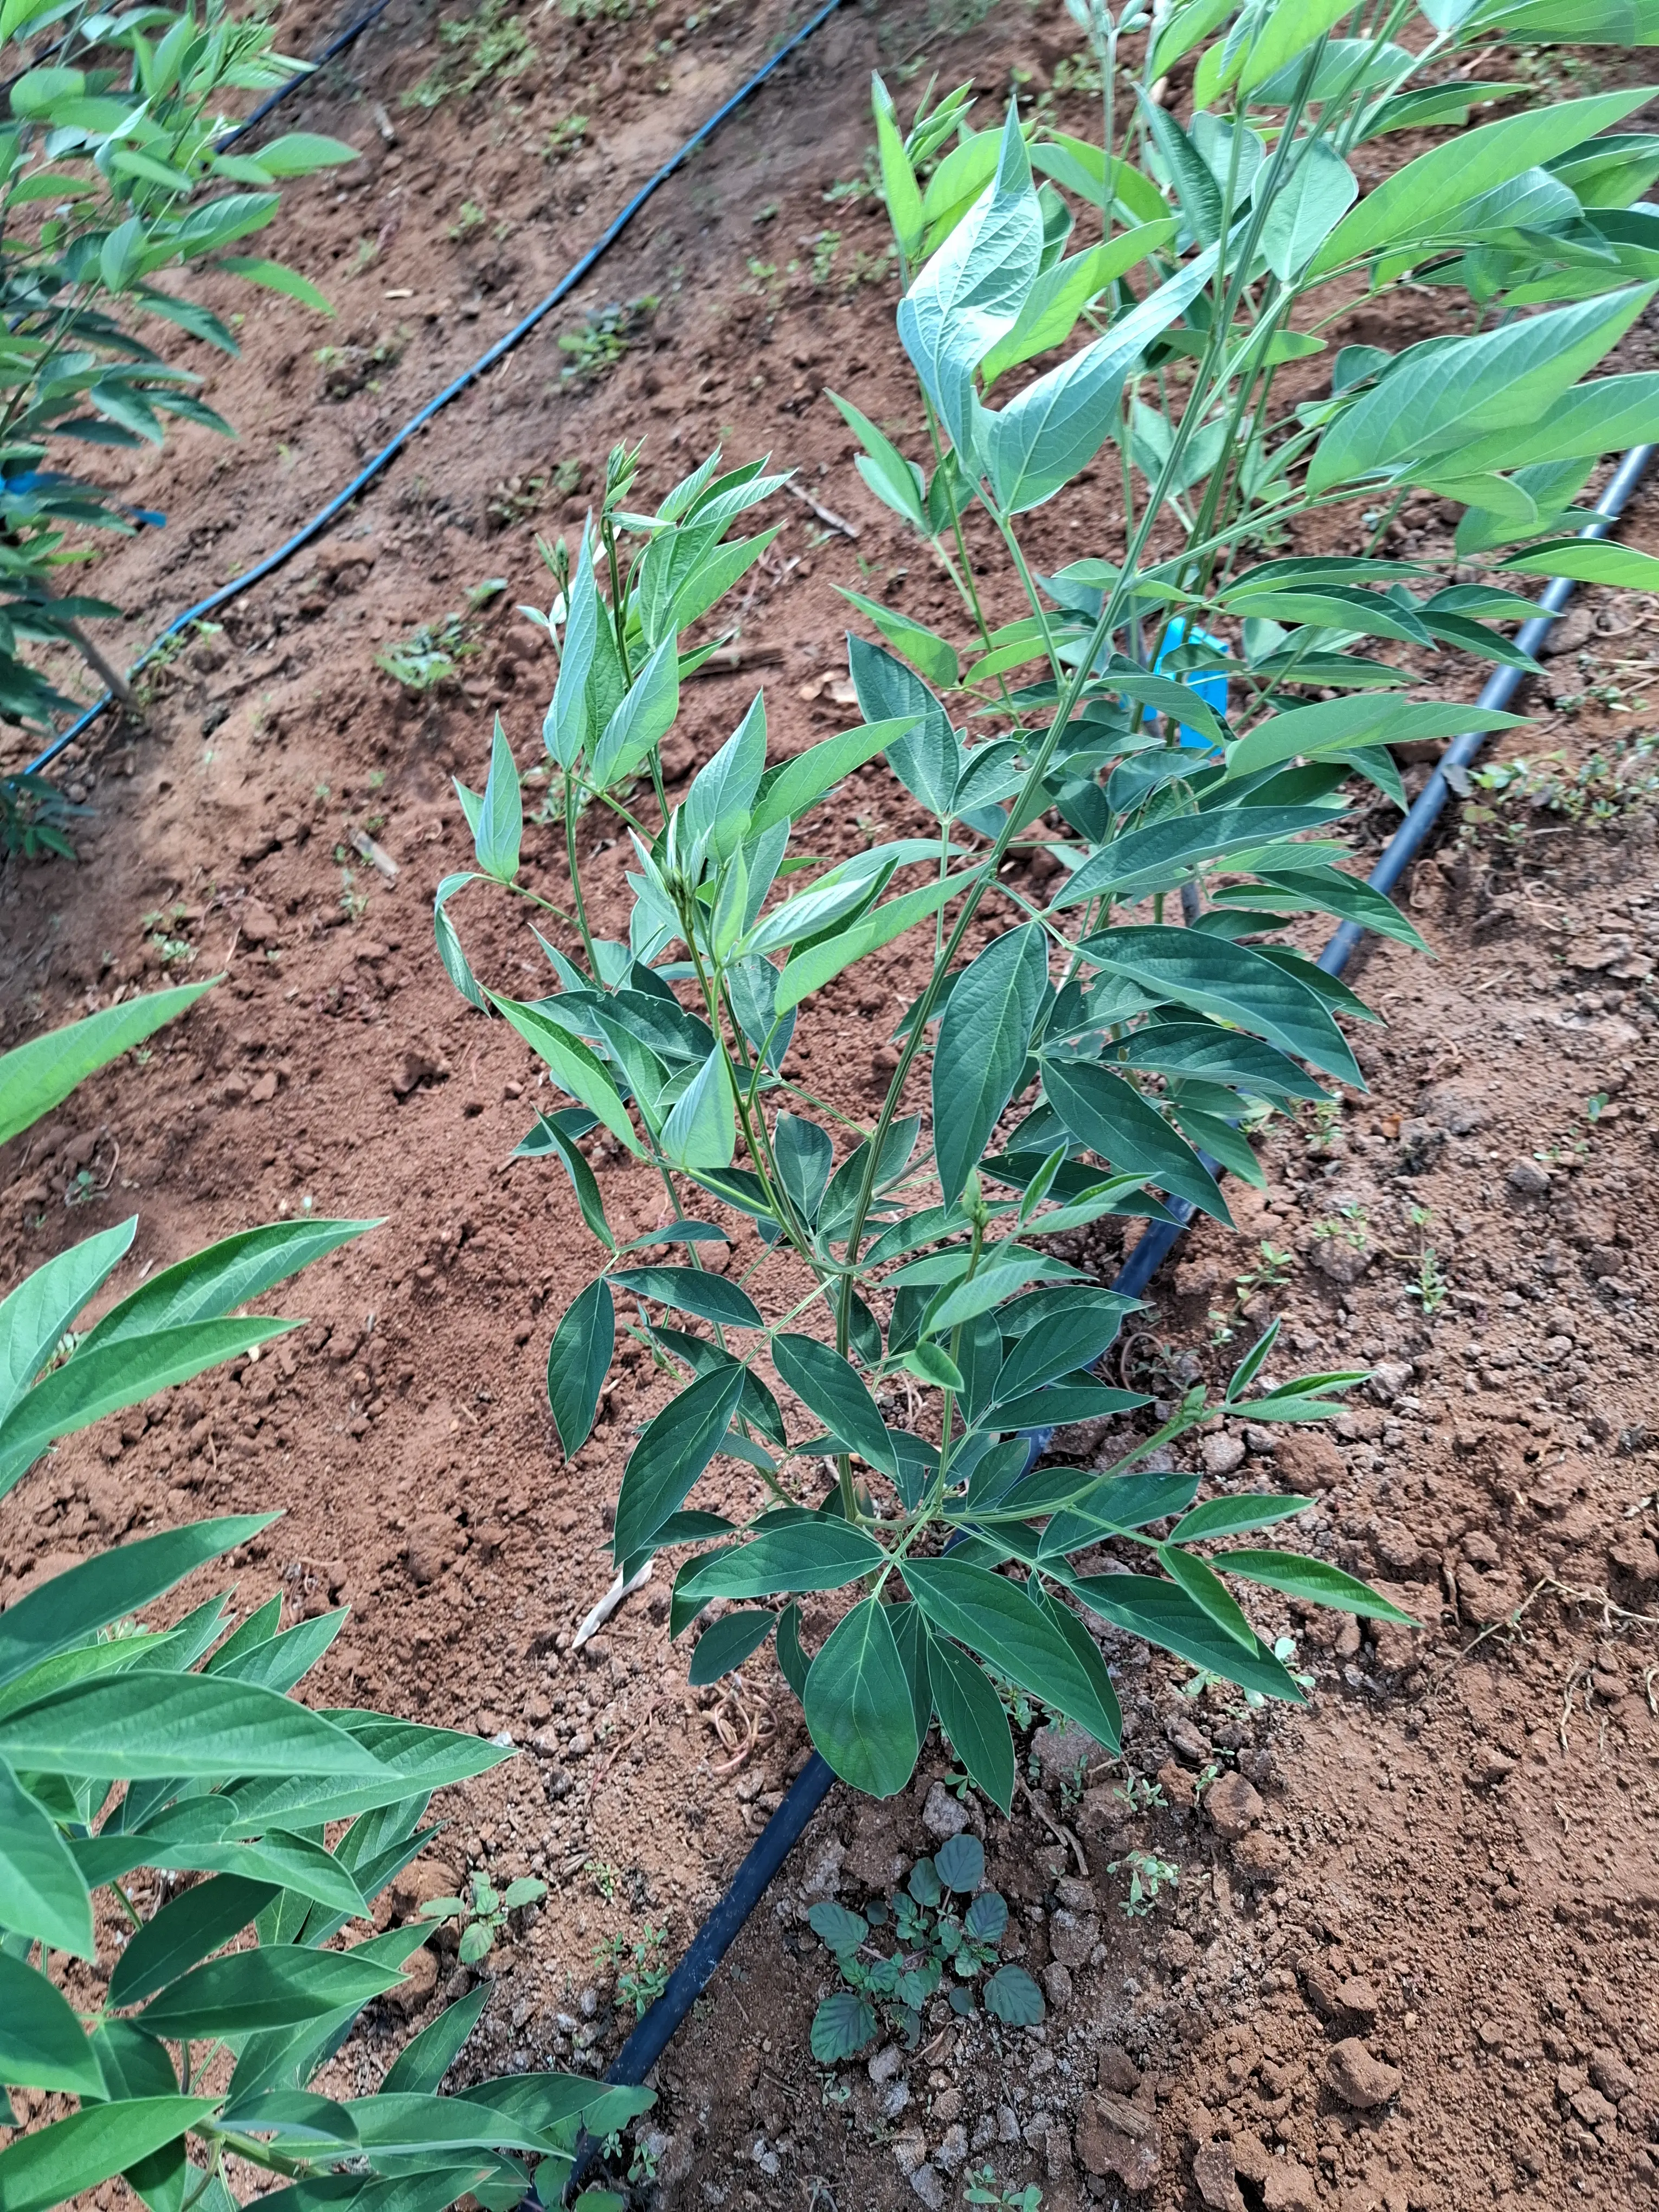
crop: pigeonpea
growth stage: flowering
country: Kenya
